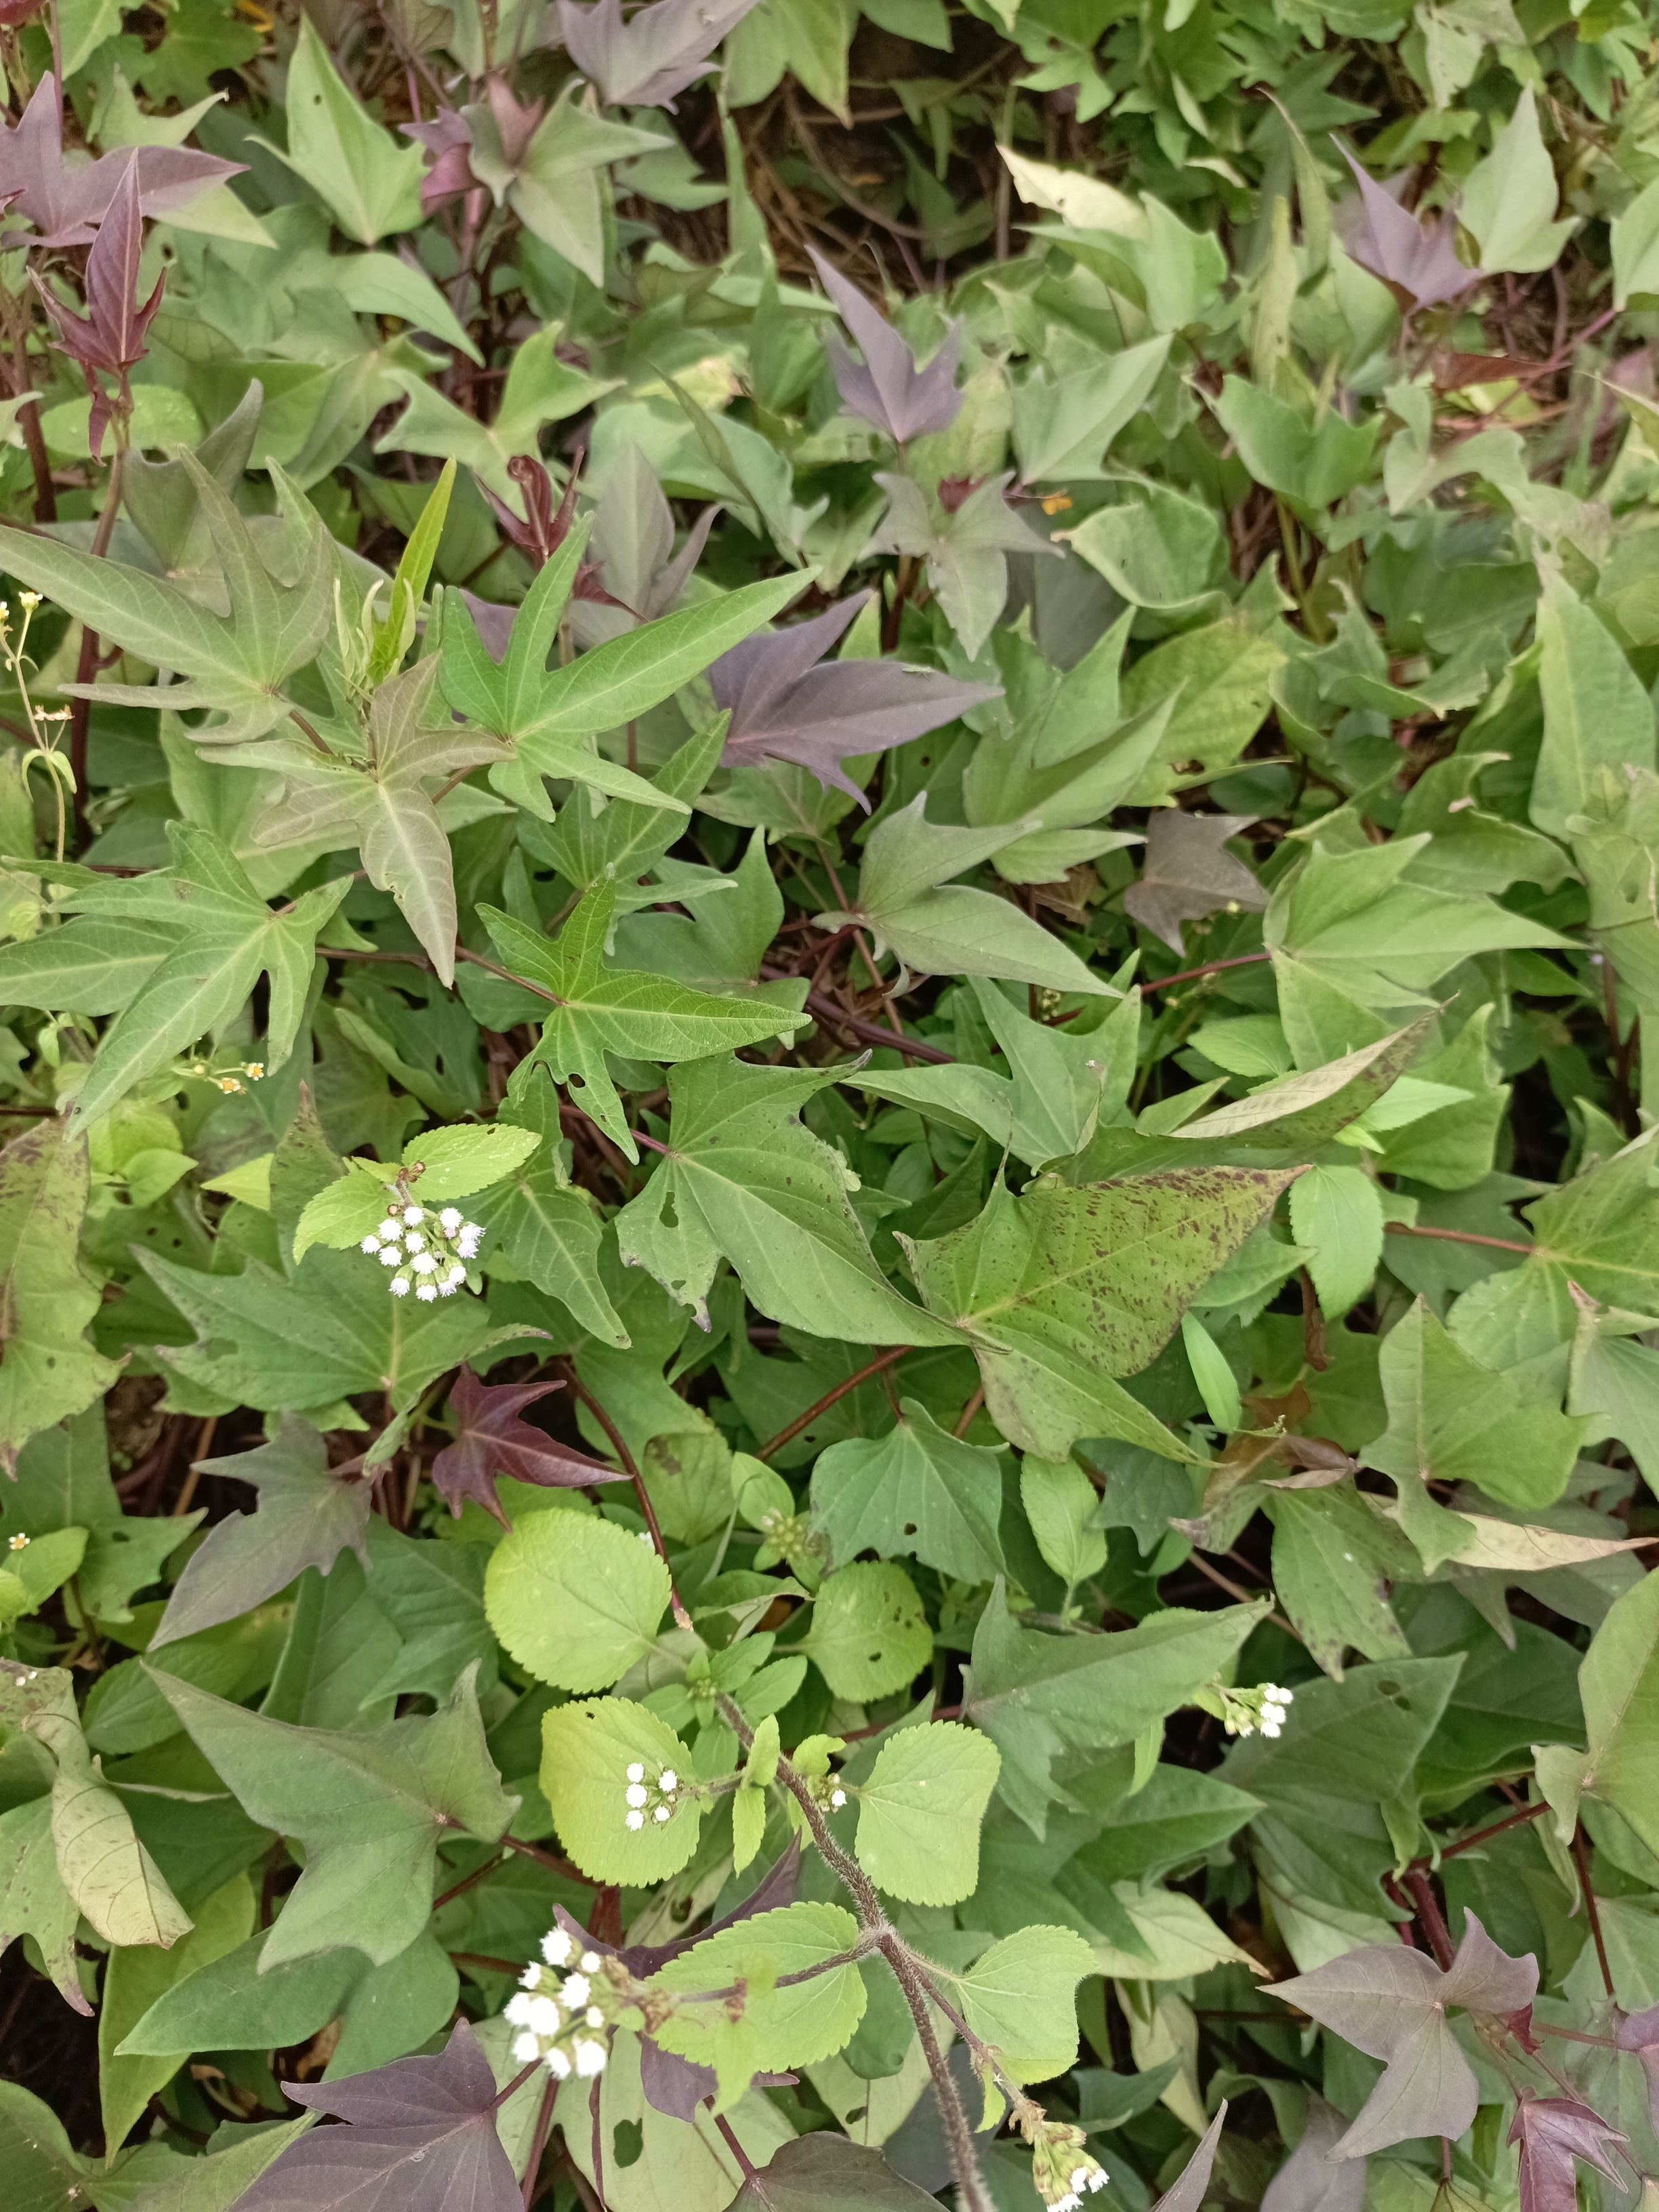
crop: sweet potato
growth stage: flowering
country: Tanzania
